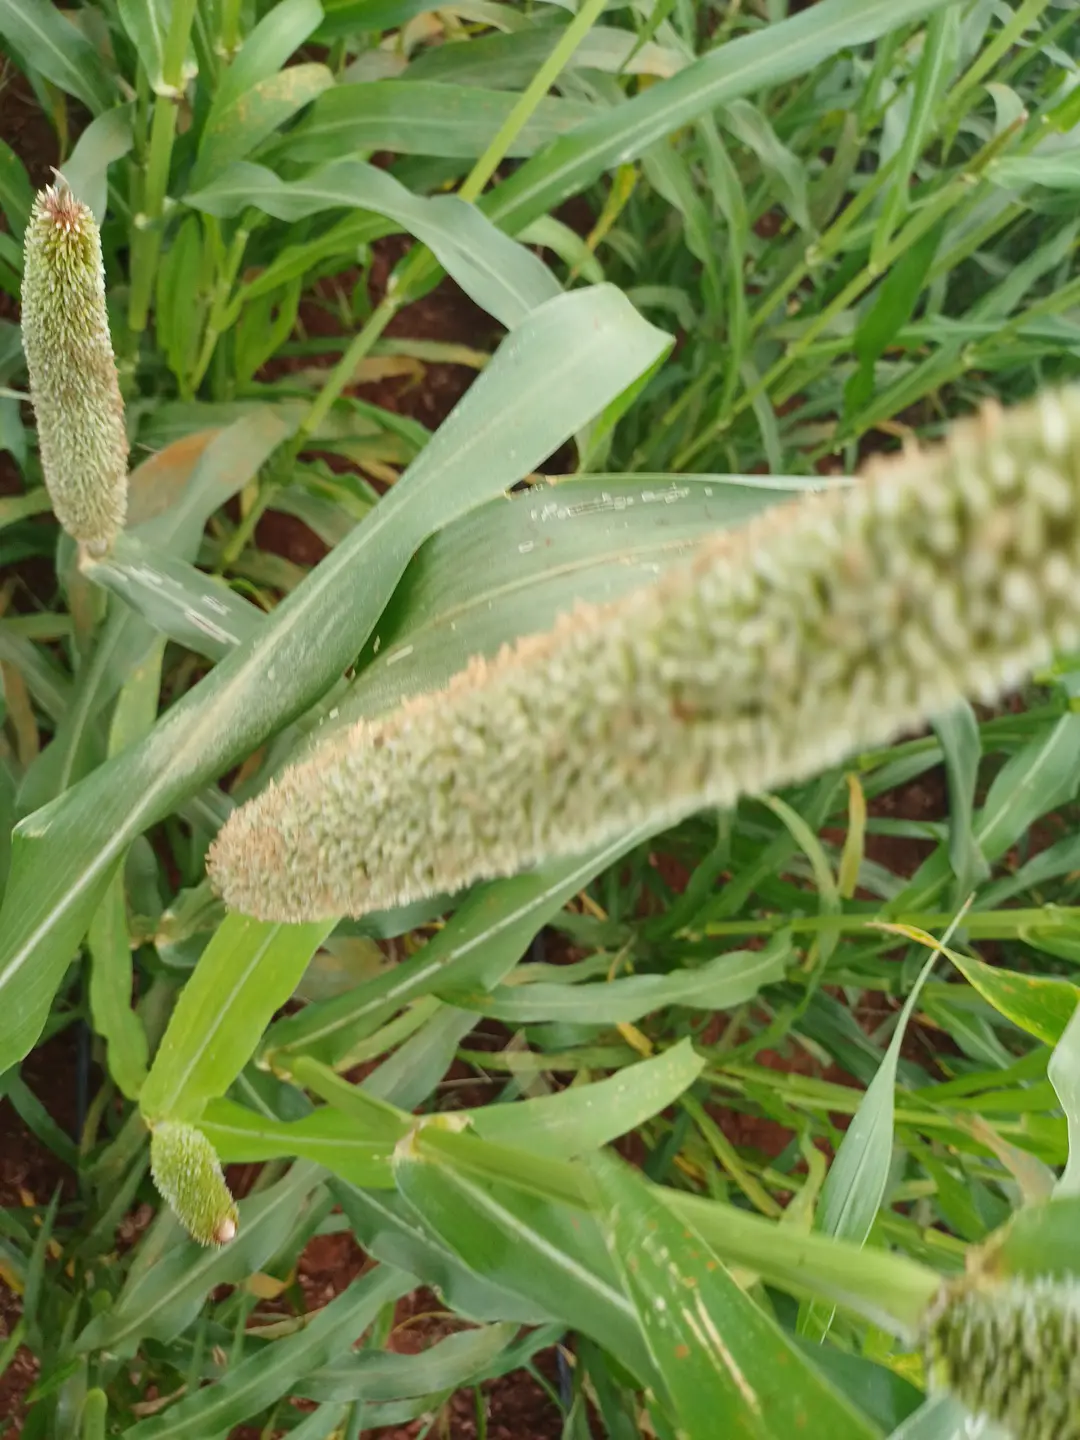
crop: pearl millet
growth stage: heading tuber
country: Kenya
